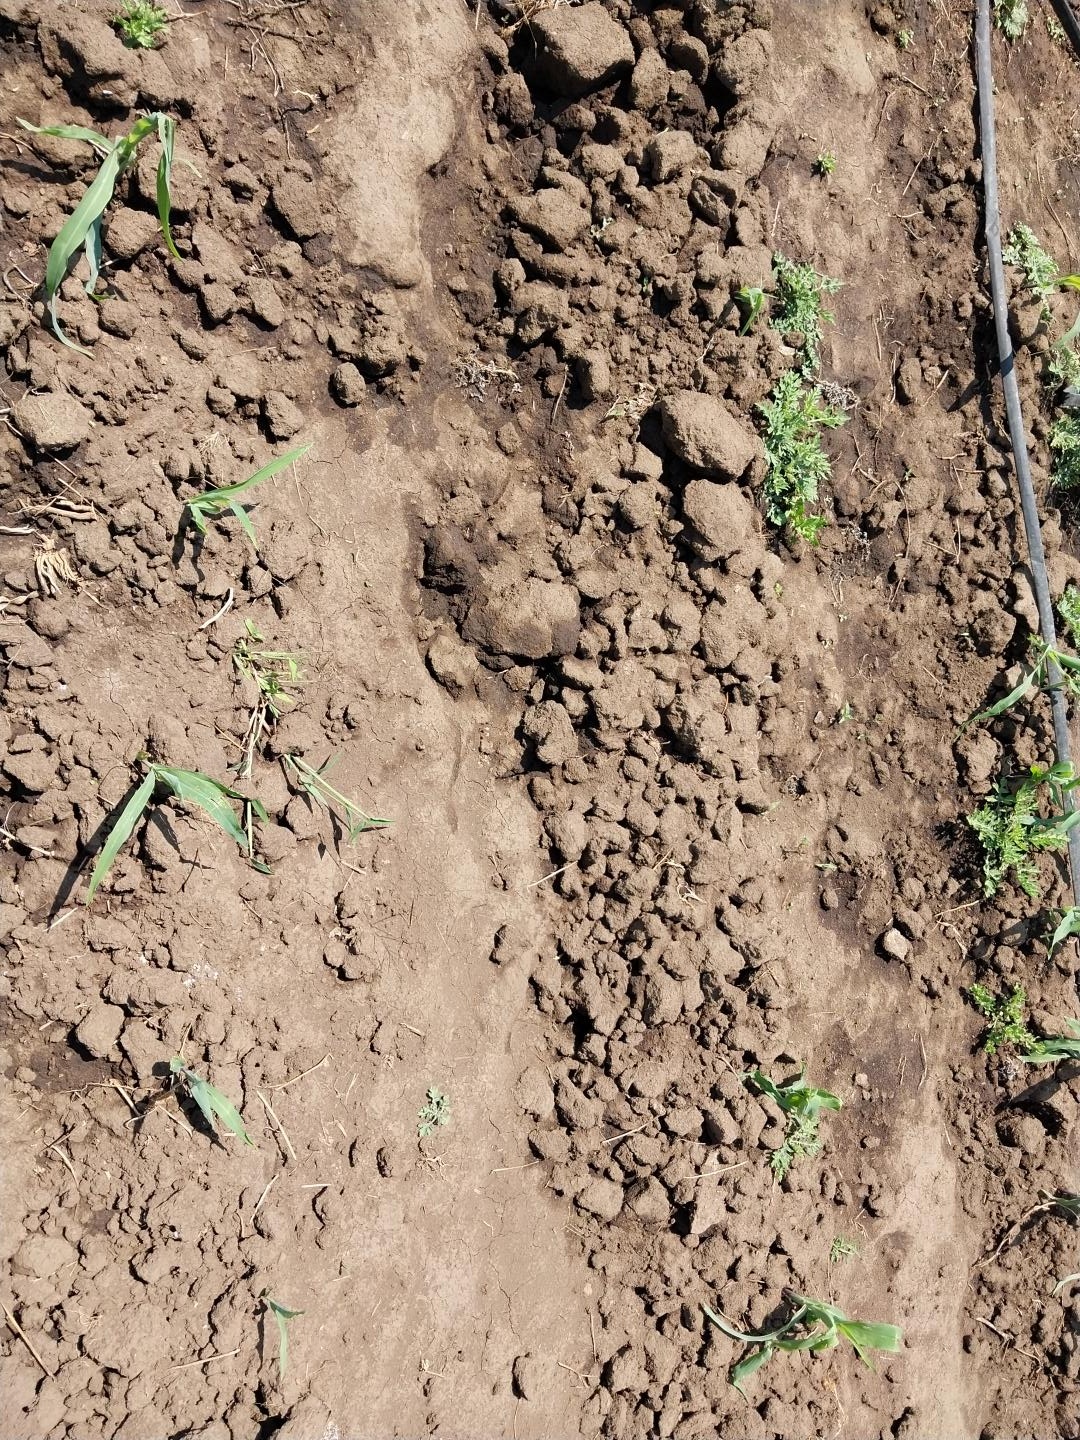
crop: maize
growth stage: emergence
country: Tanzania
